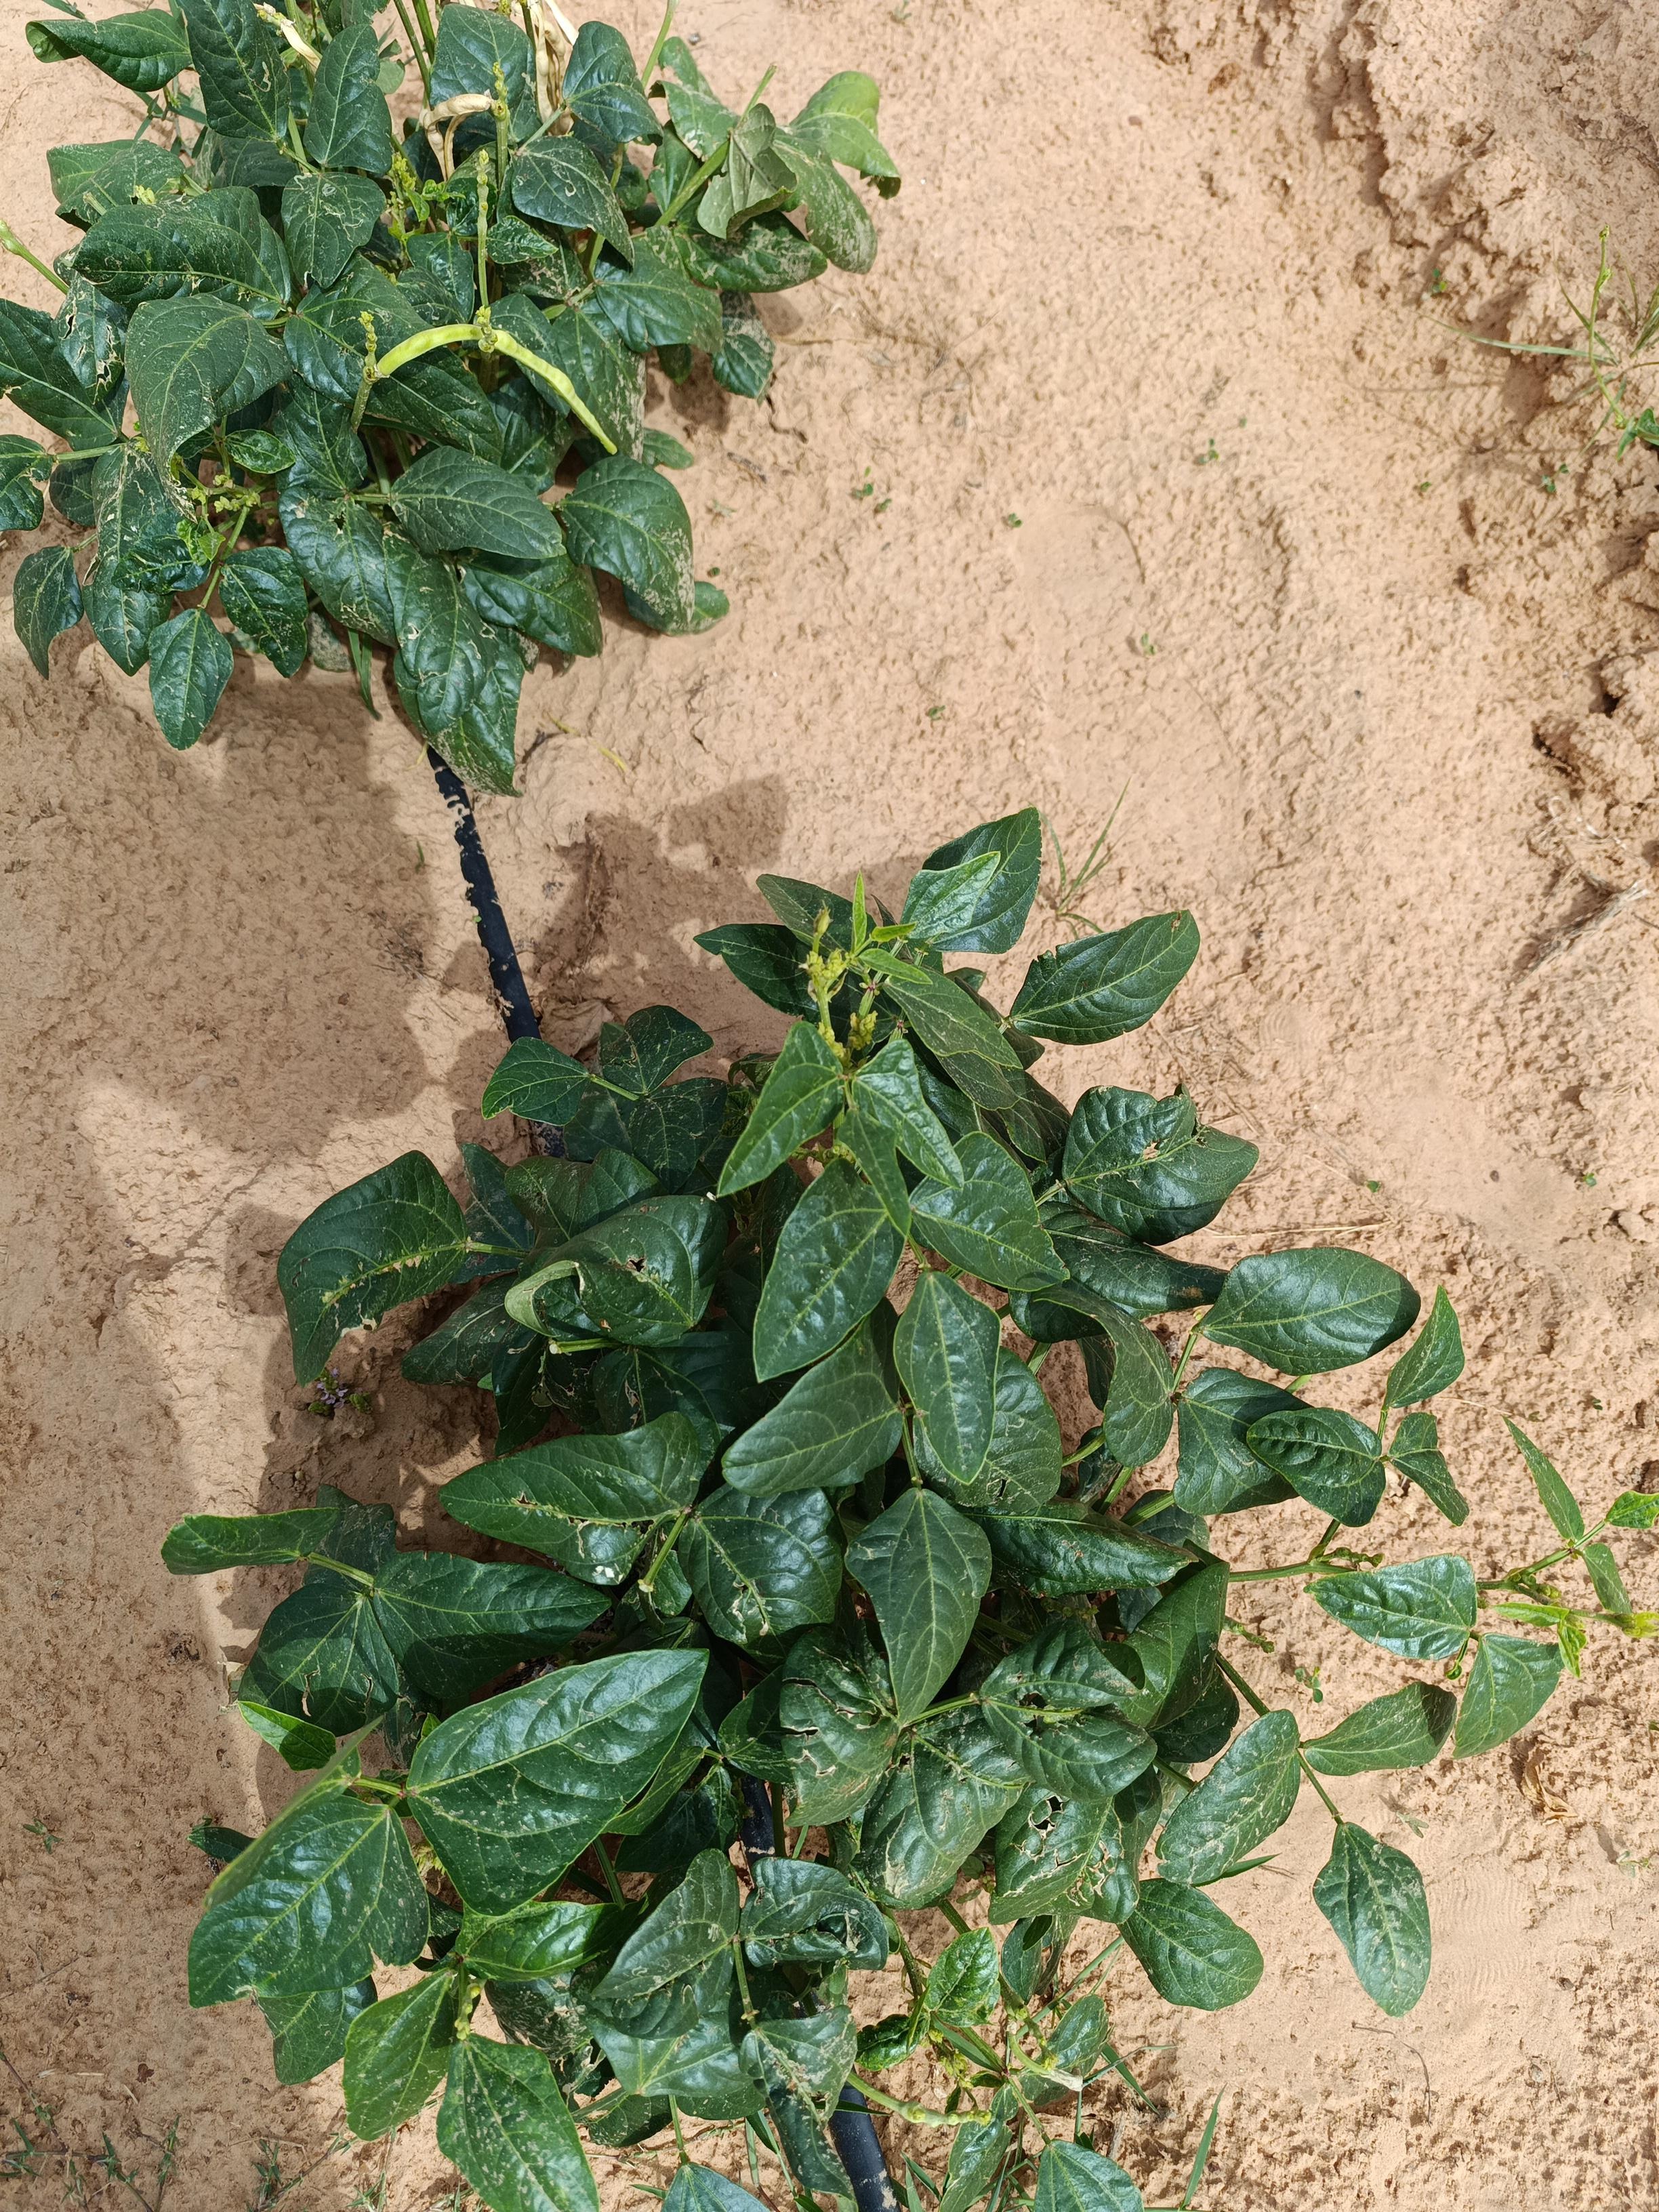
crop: cowpea
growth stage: development pod
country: Nigeria
